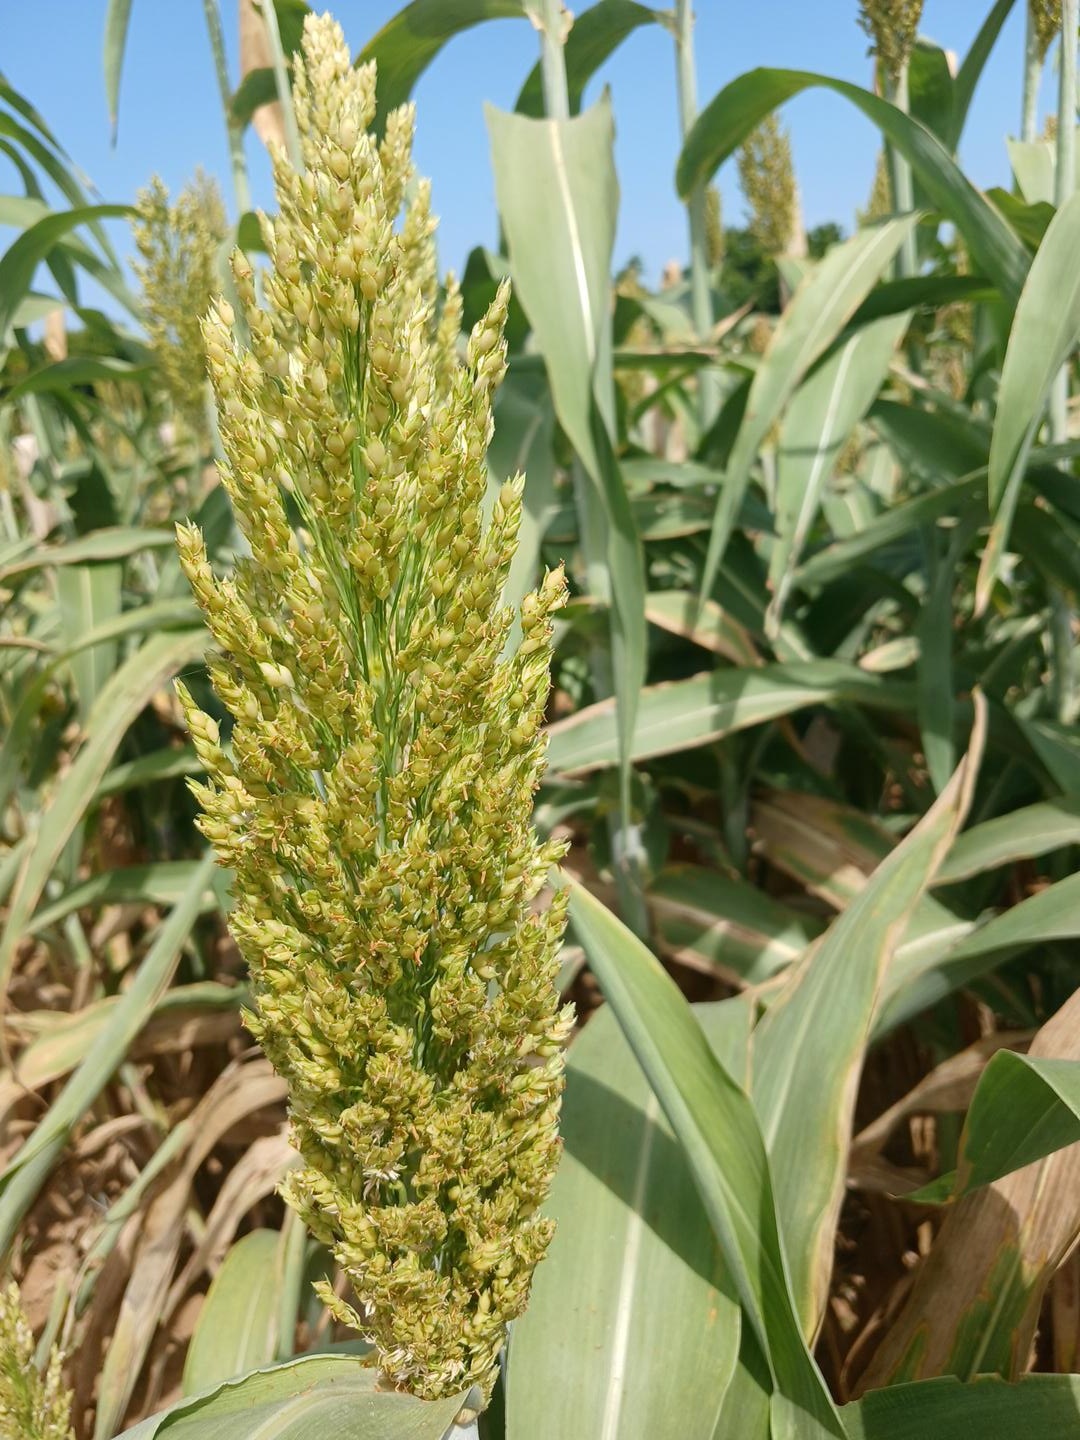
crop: sorghum
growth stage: filling grain
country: Senegal
